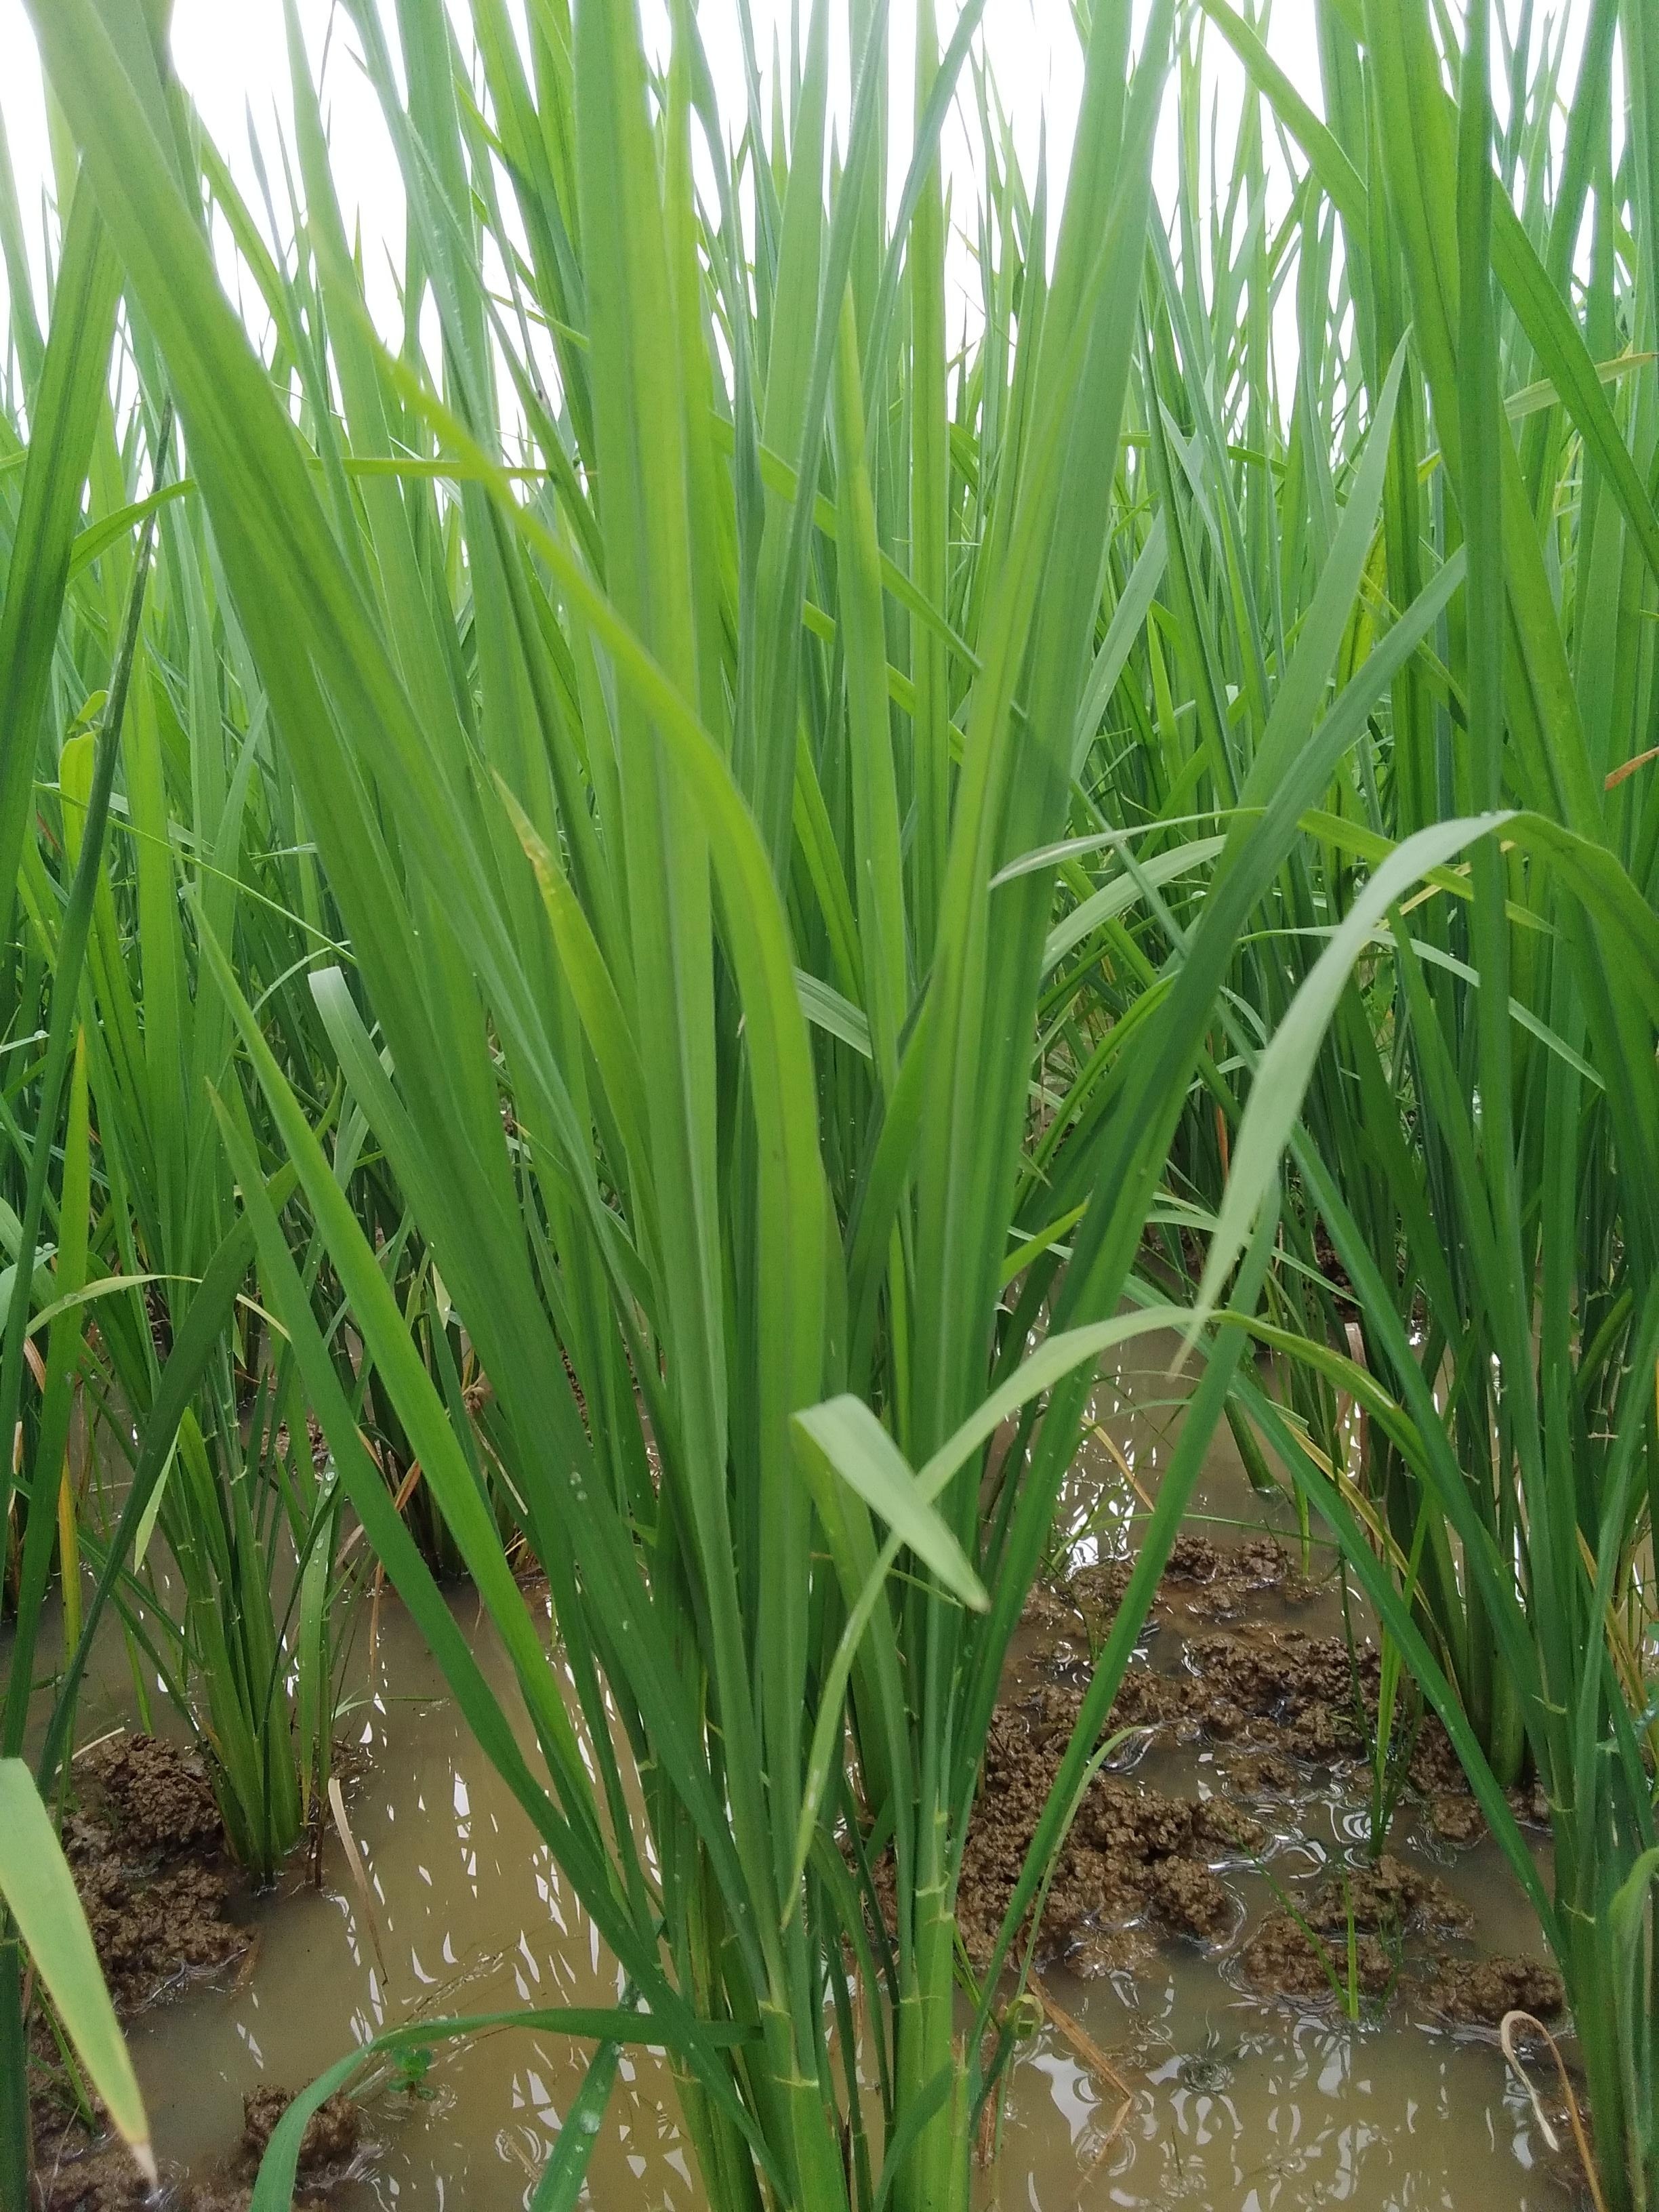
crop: rice
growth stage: vegetative
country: Nigeria
